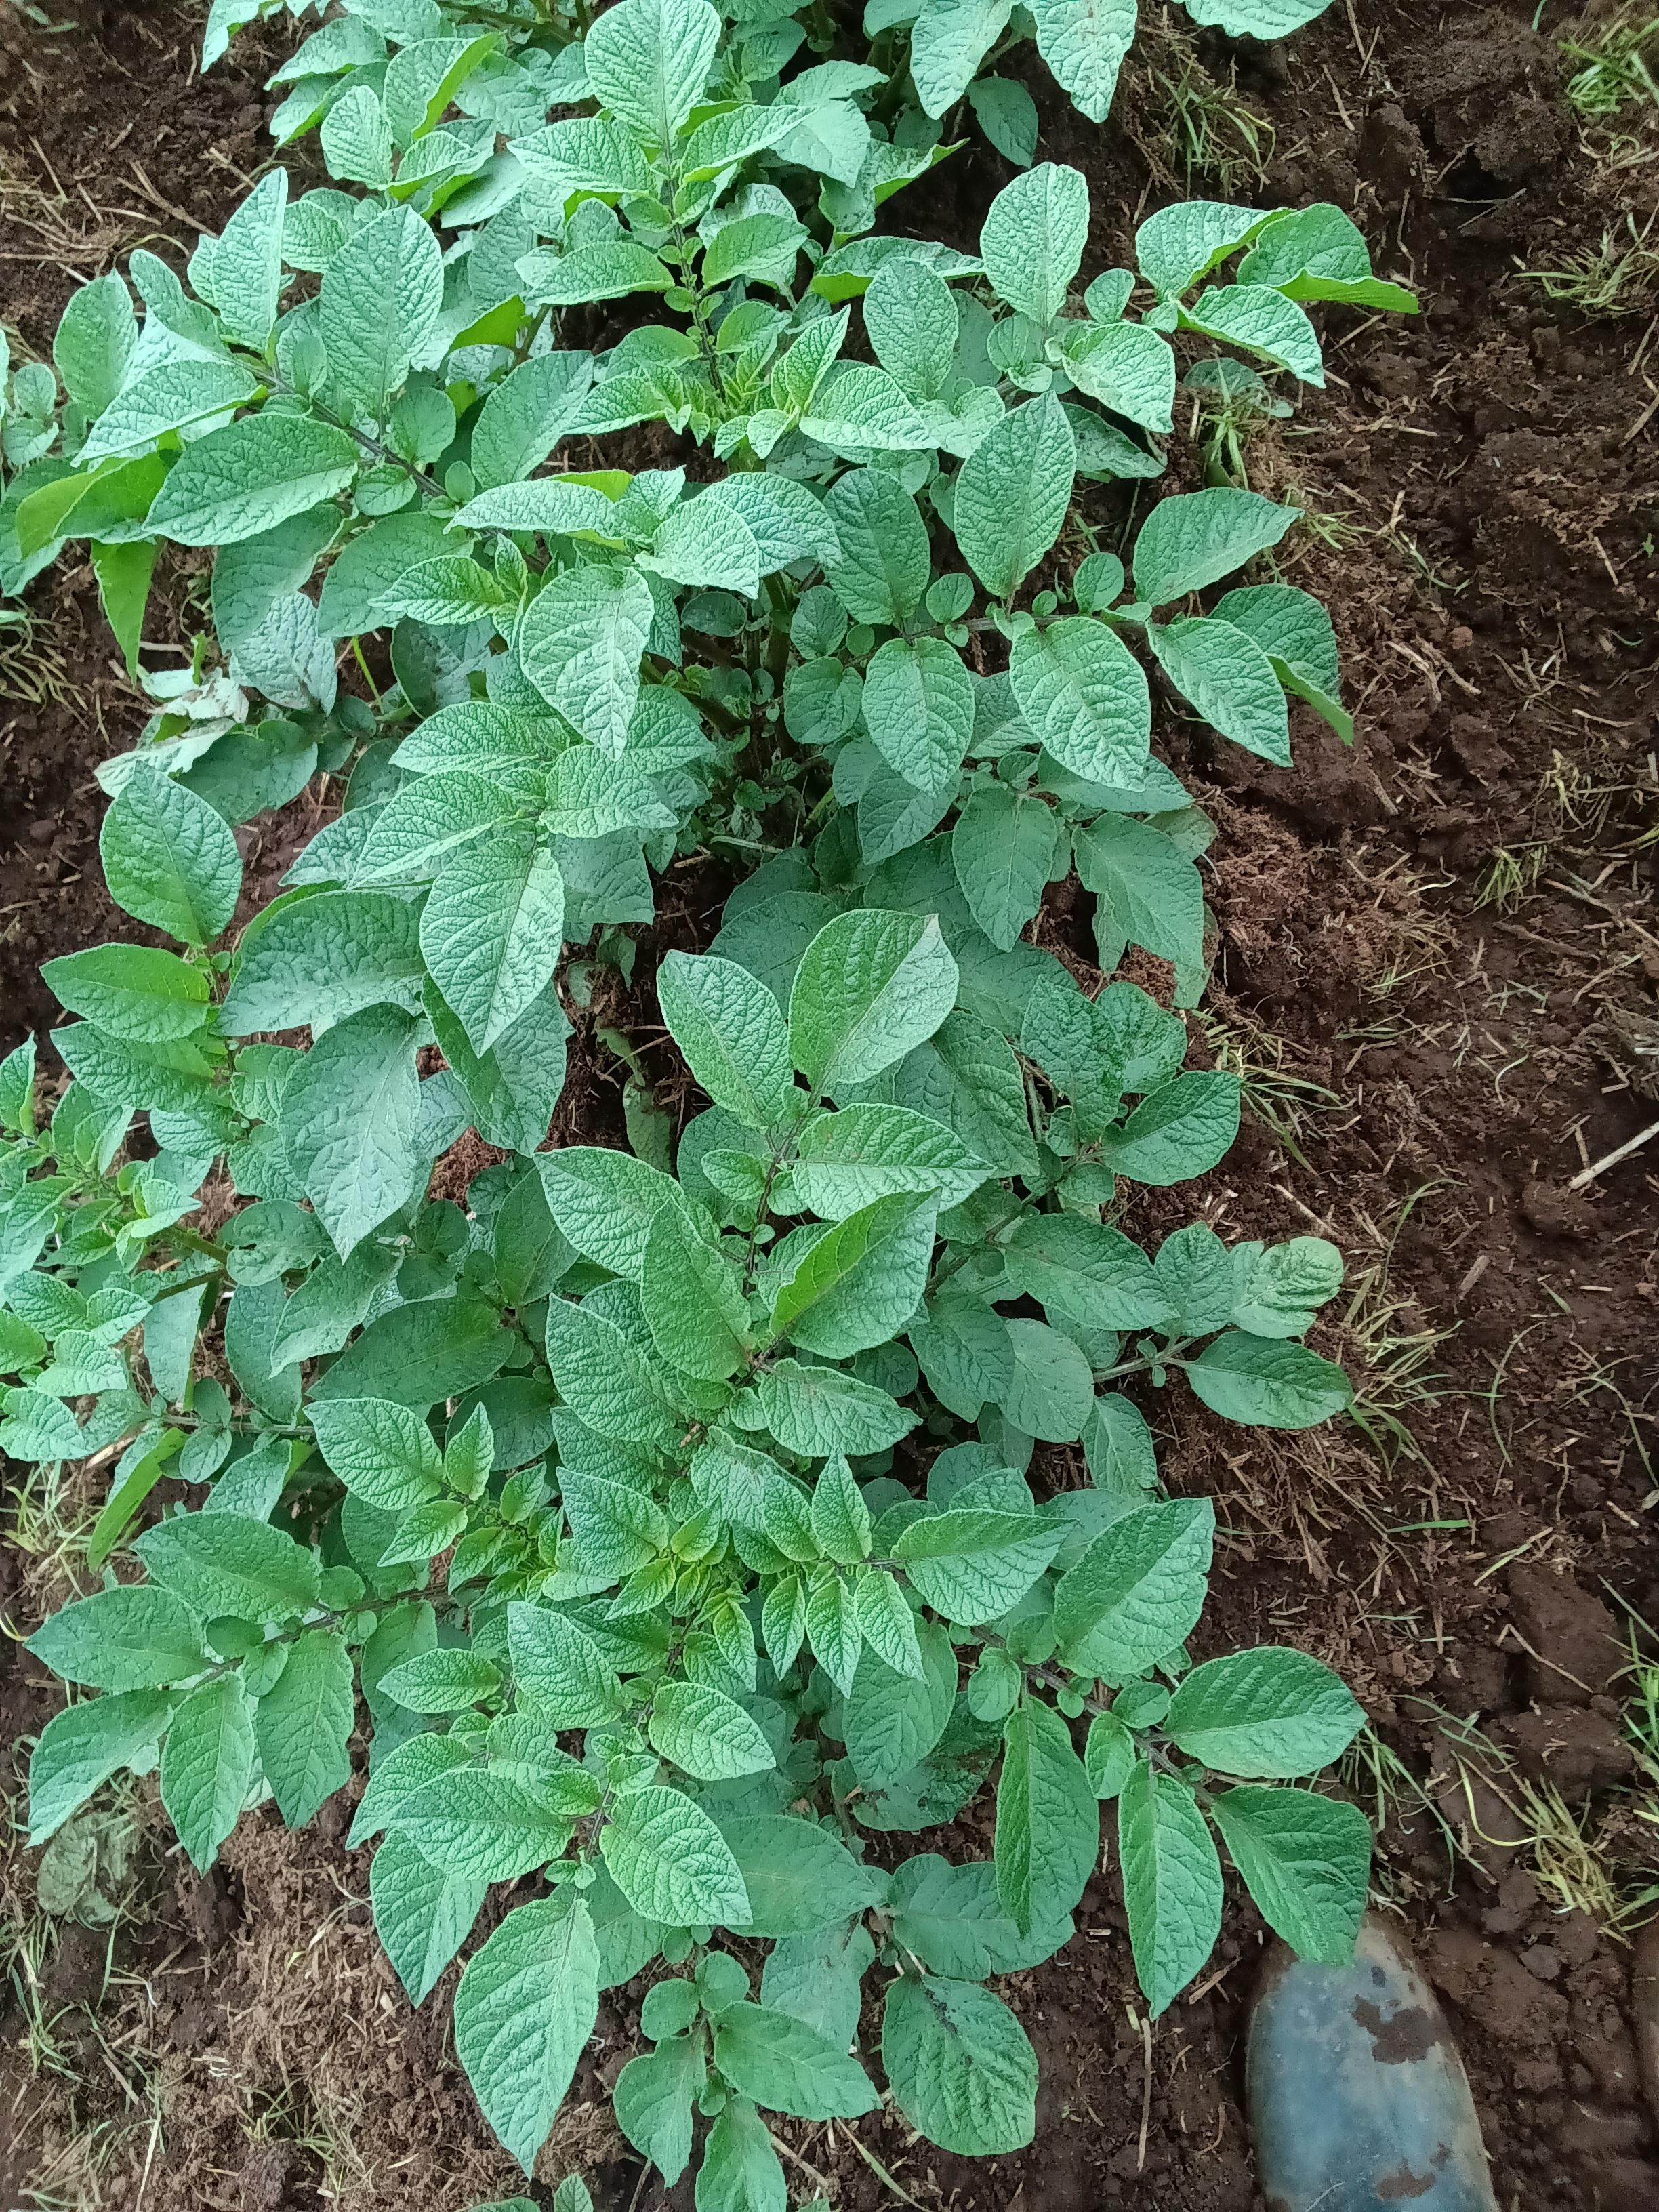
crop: potato
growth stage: vegetative
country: Kenya
